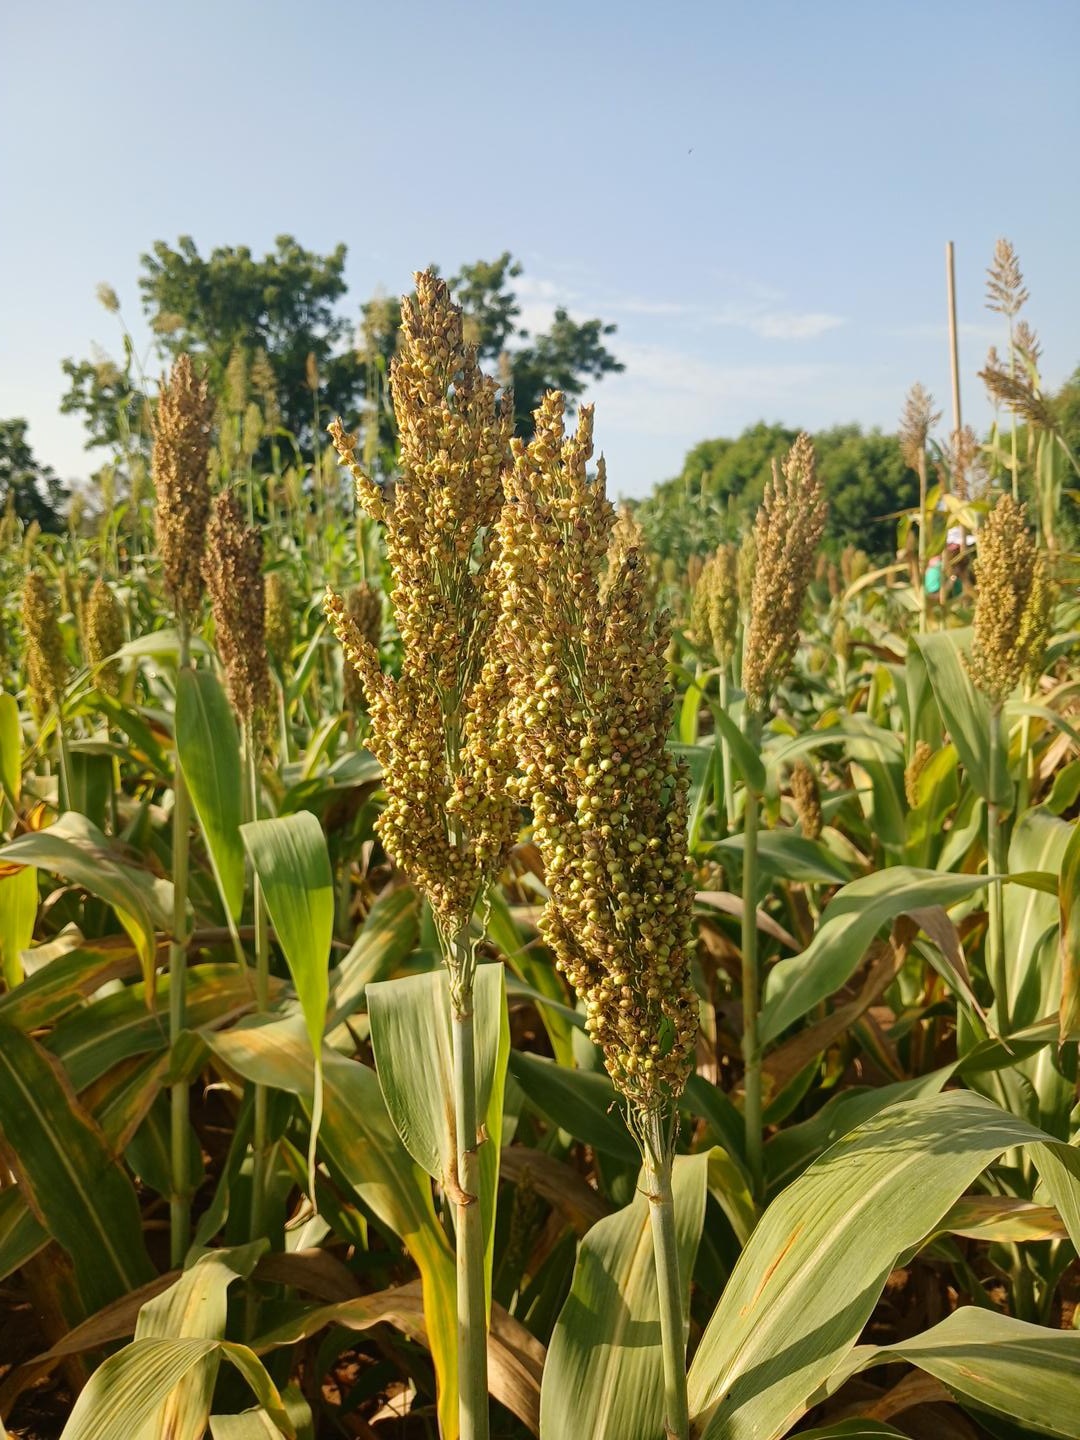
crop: sorghum
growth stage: filling grain
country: Senegal
